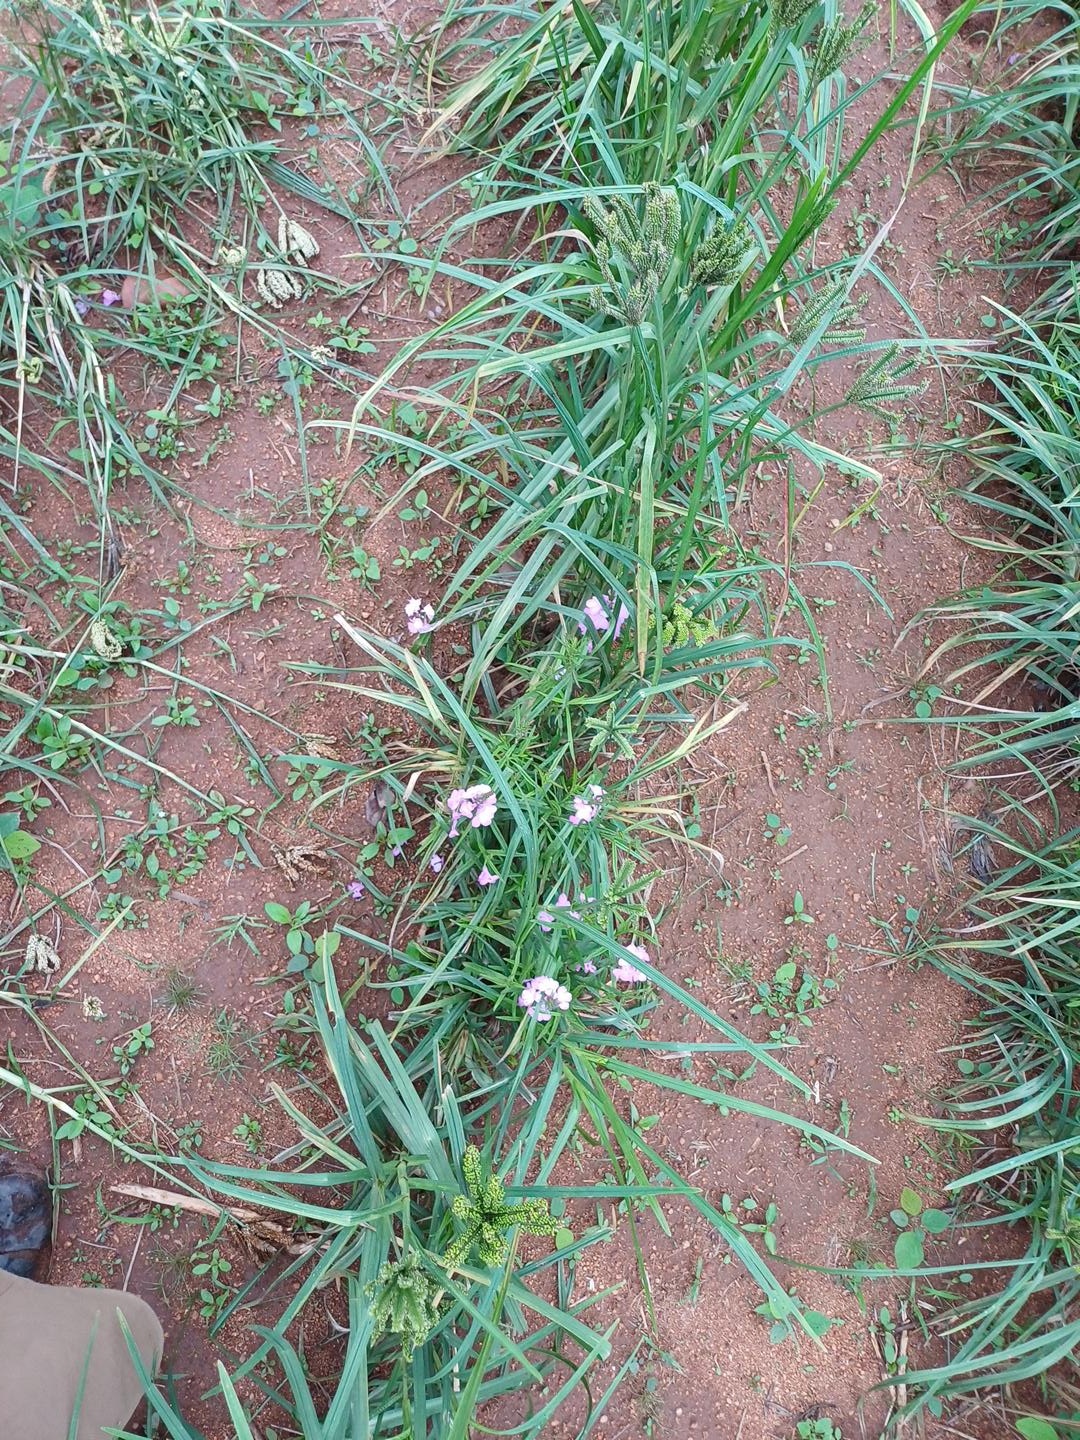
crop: finger millet
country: Kenya
